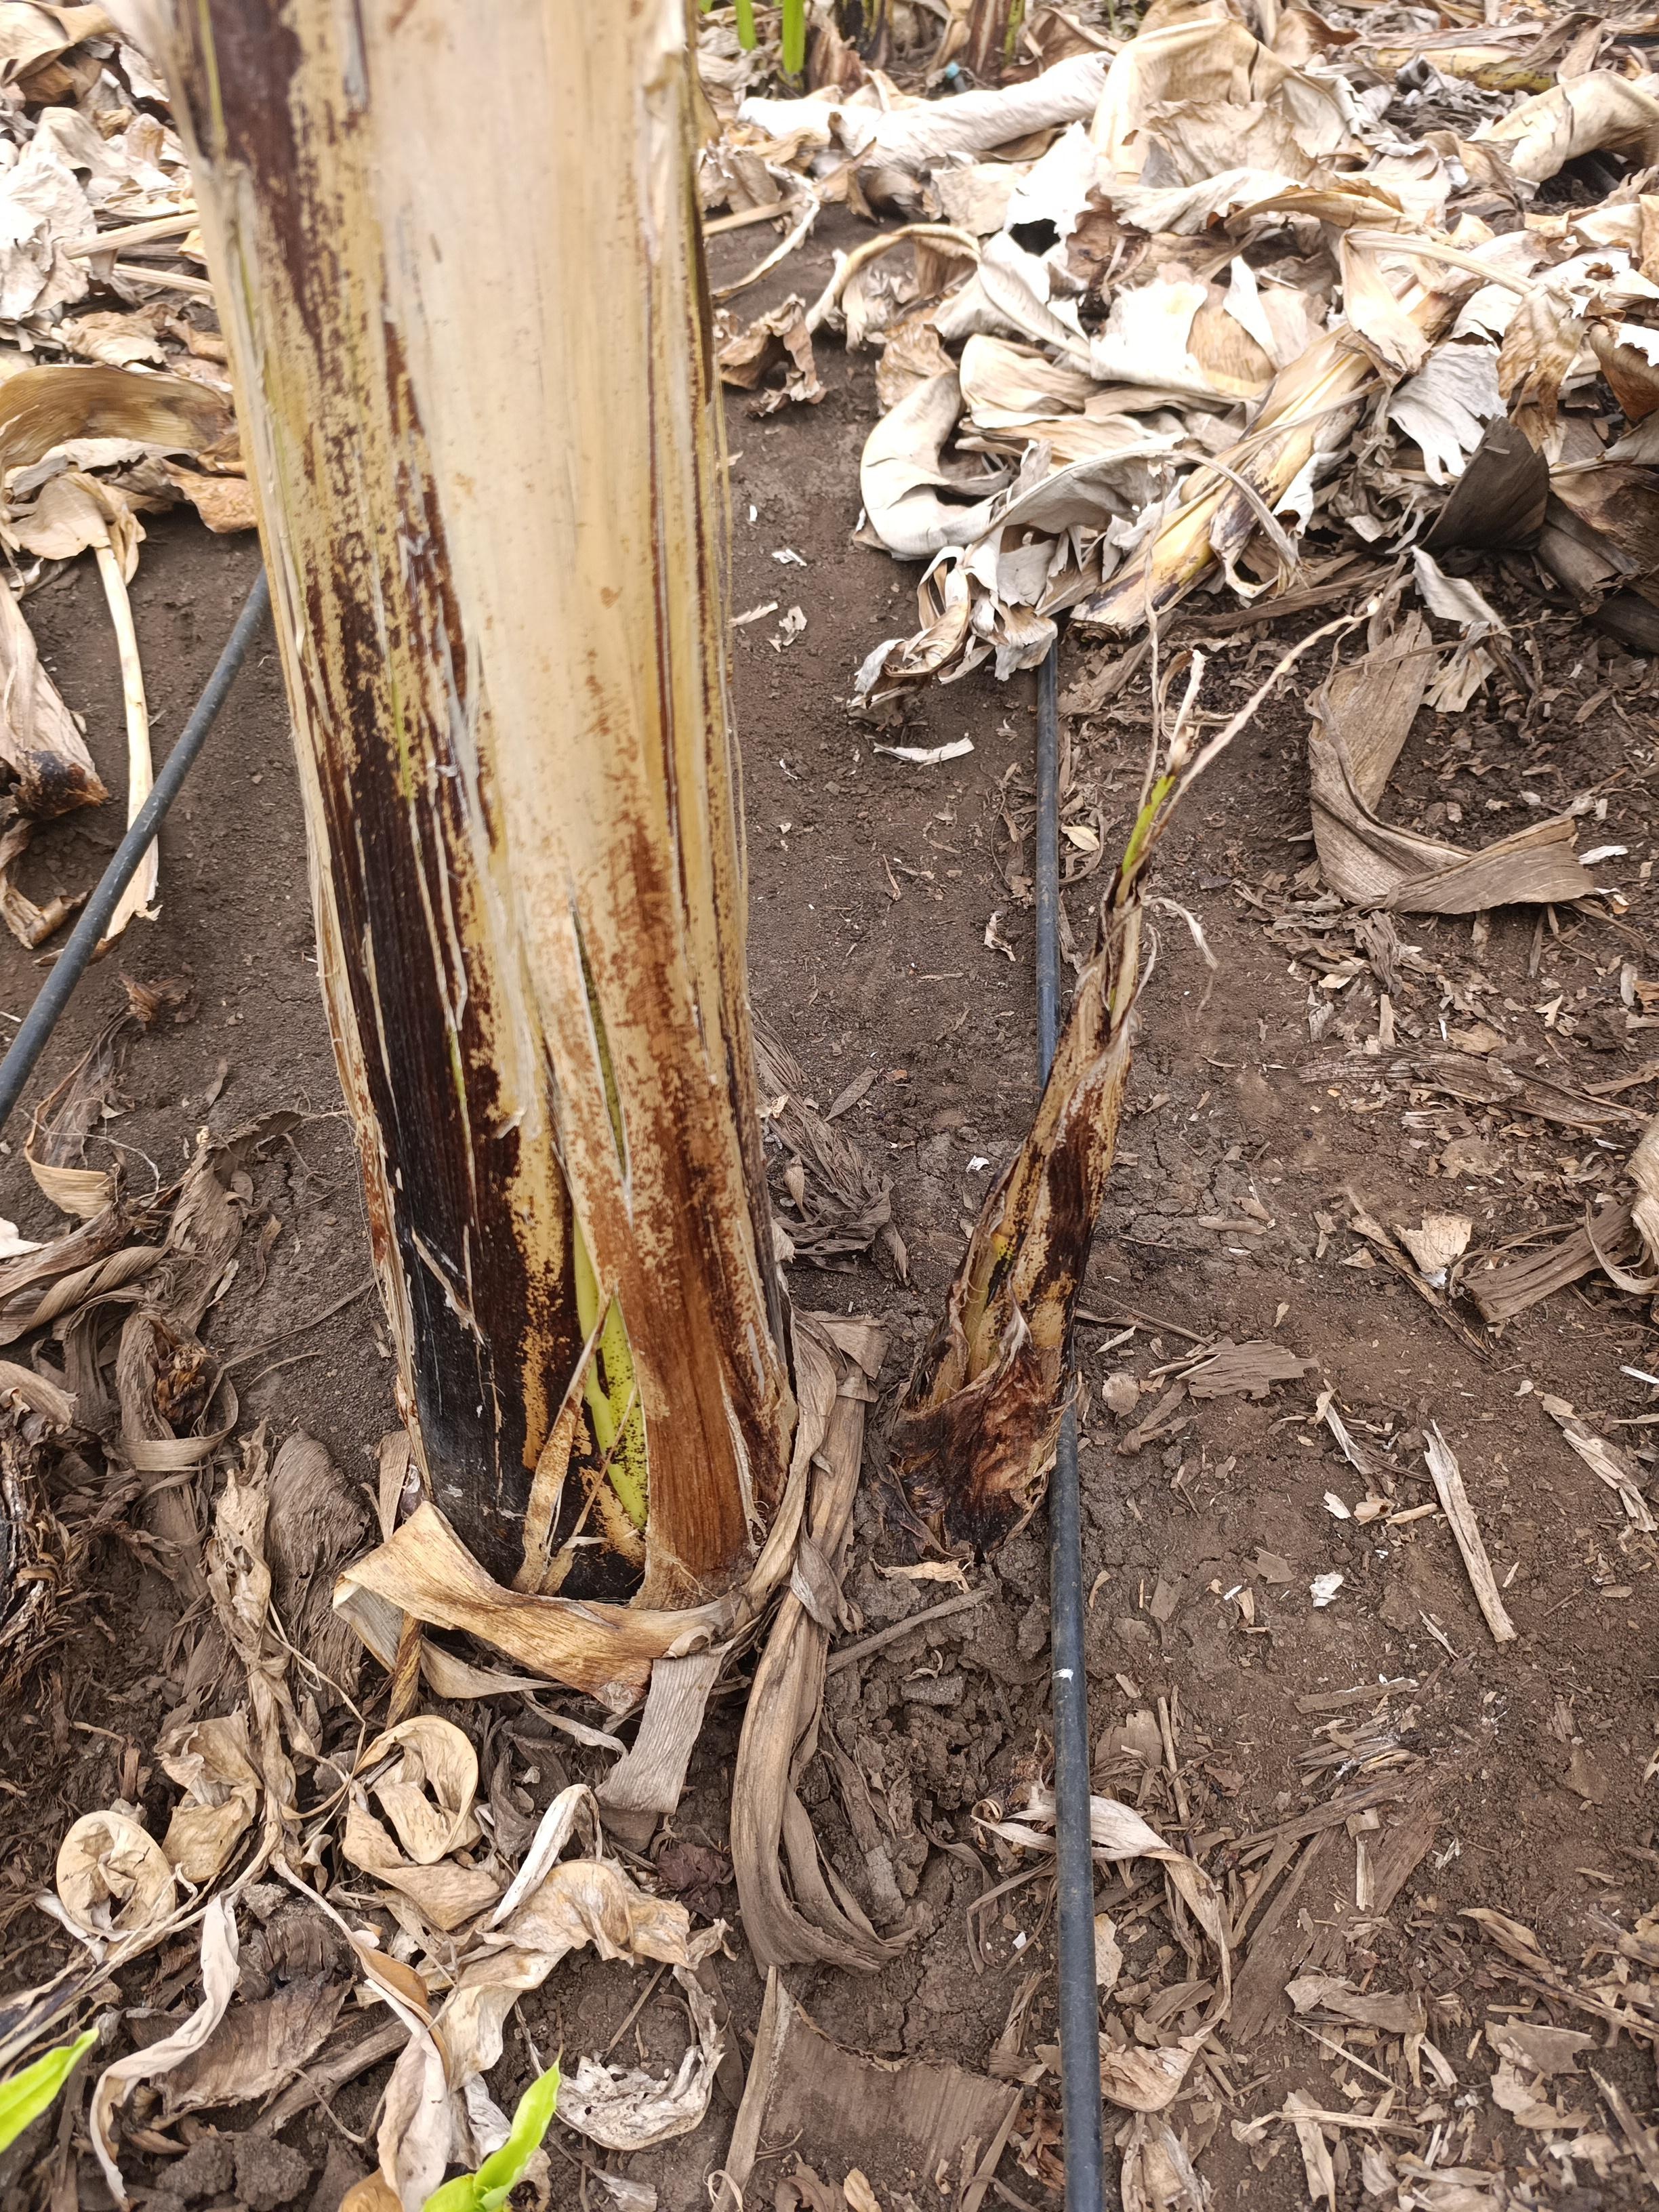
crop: banana
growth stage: emergence sucker
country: Tanzania
